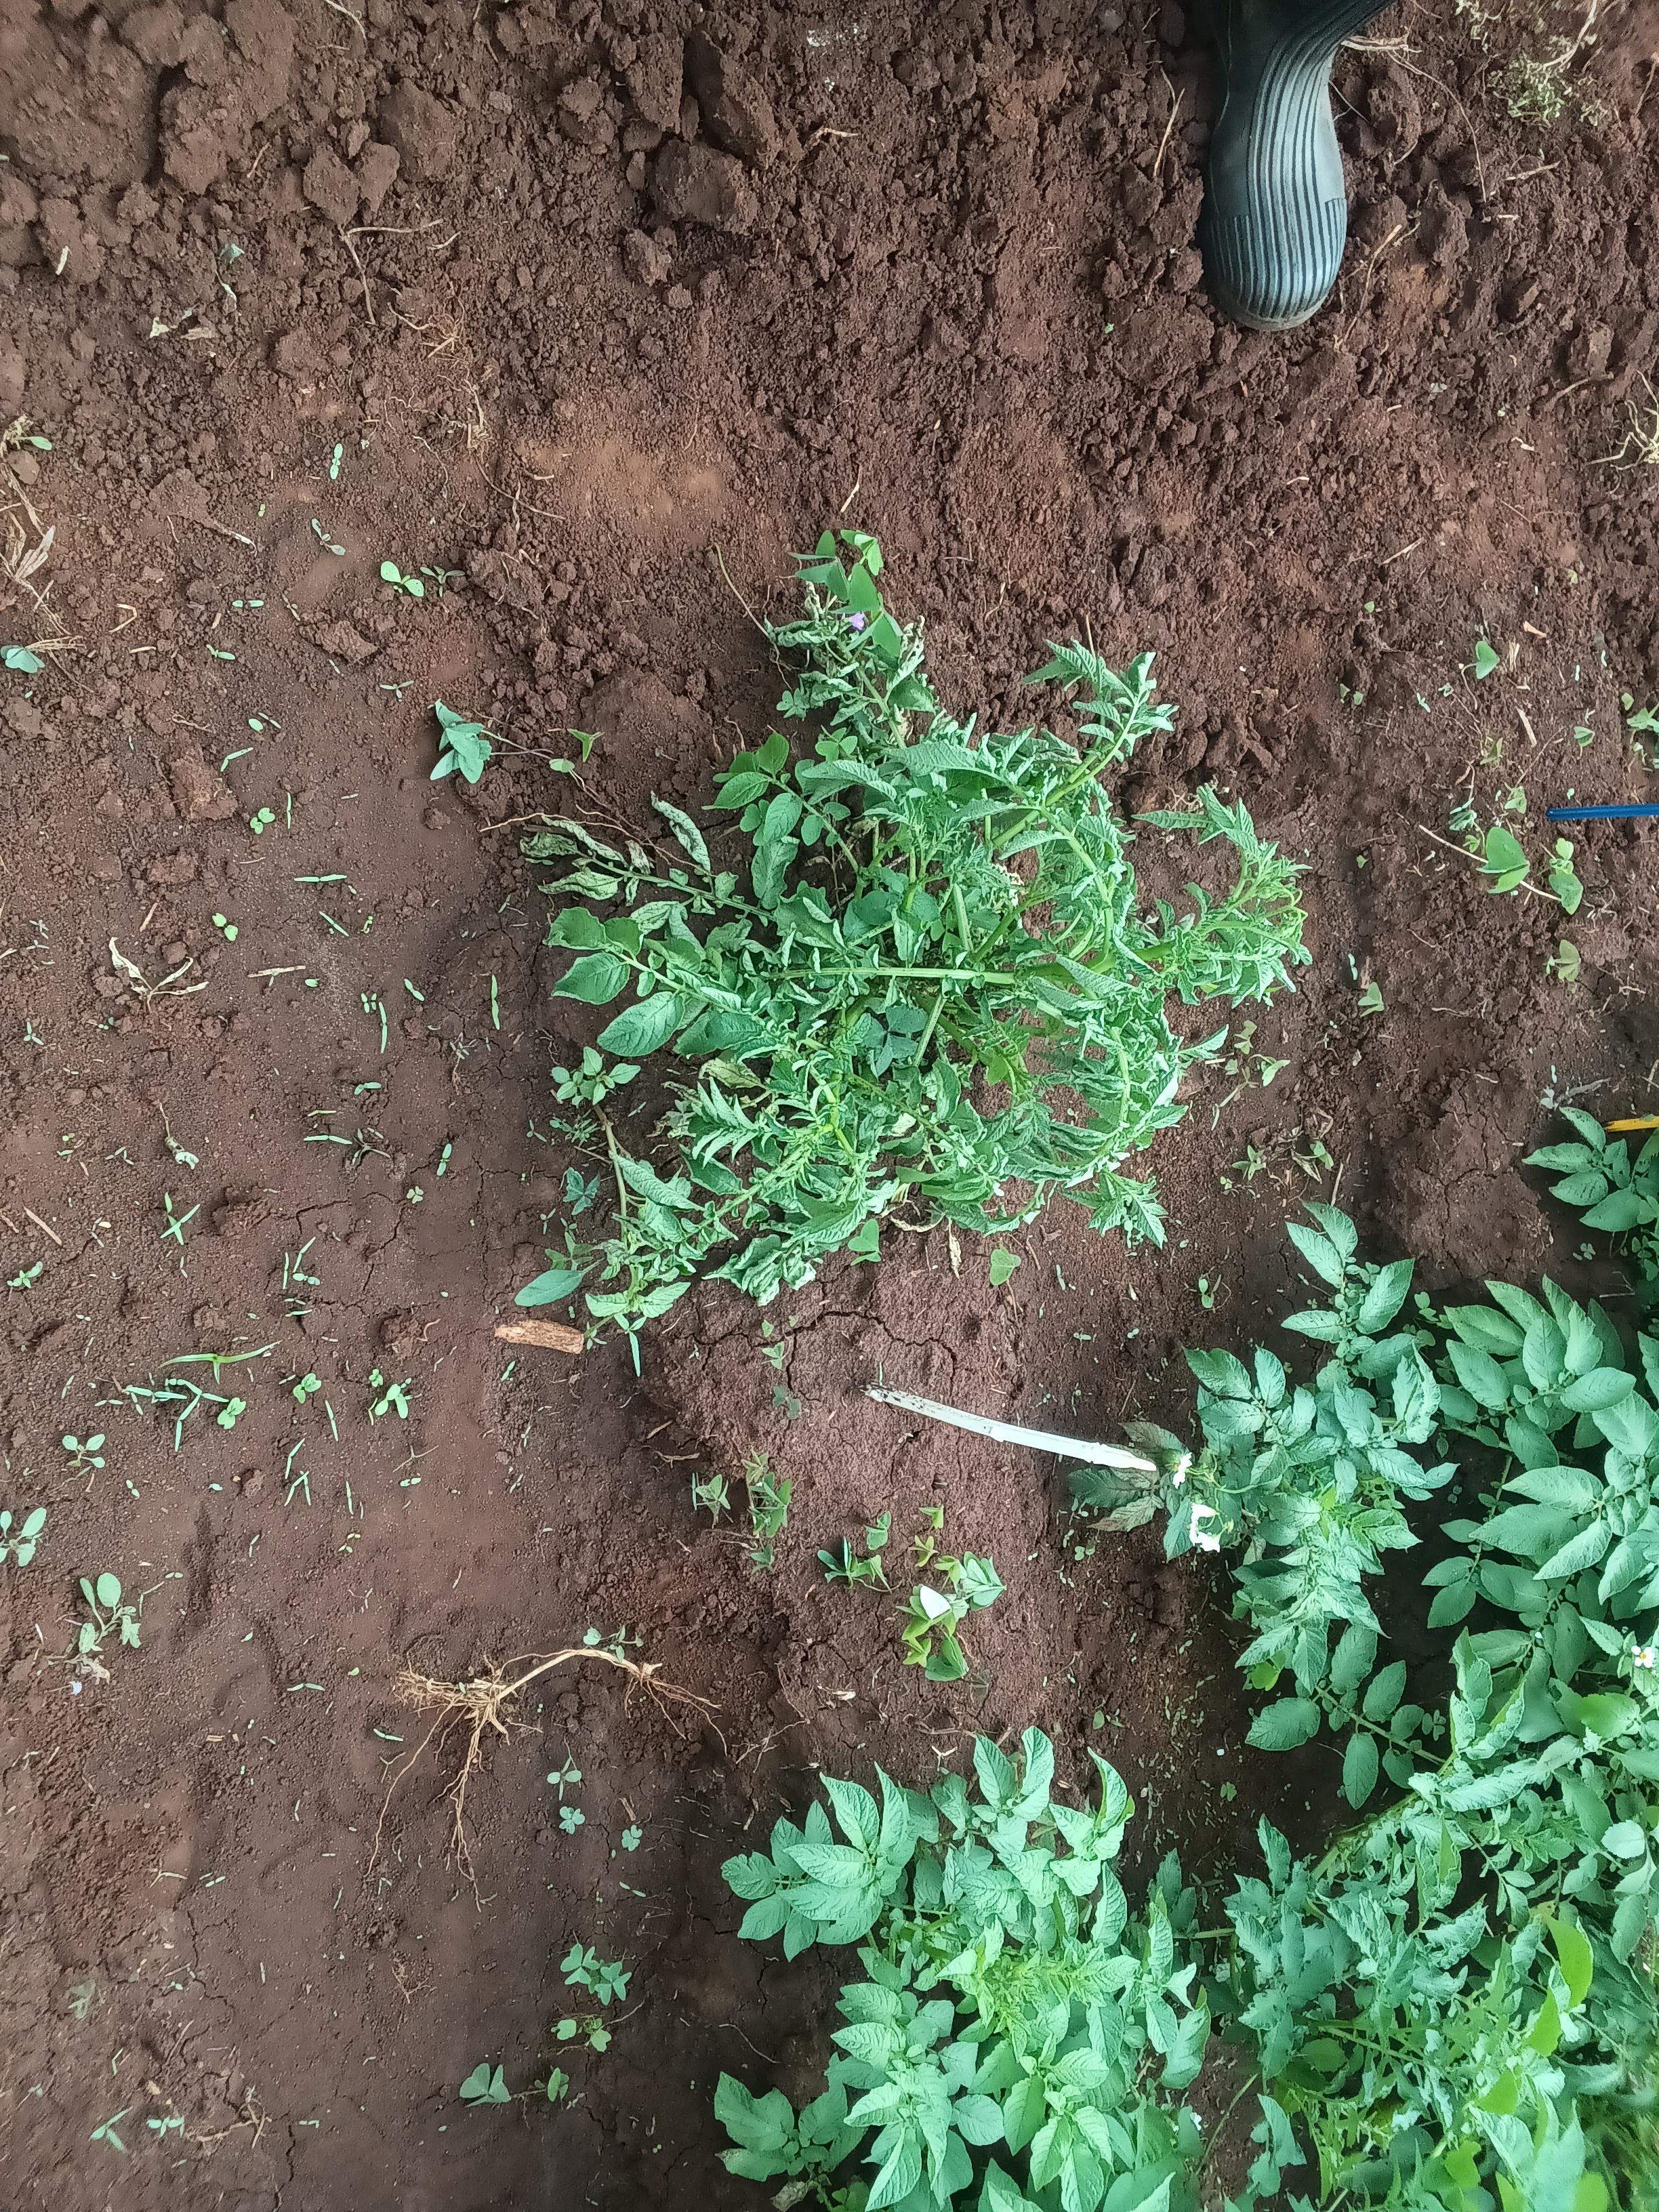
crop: potato
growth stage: flowering
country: Kenya
